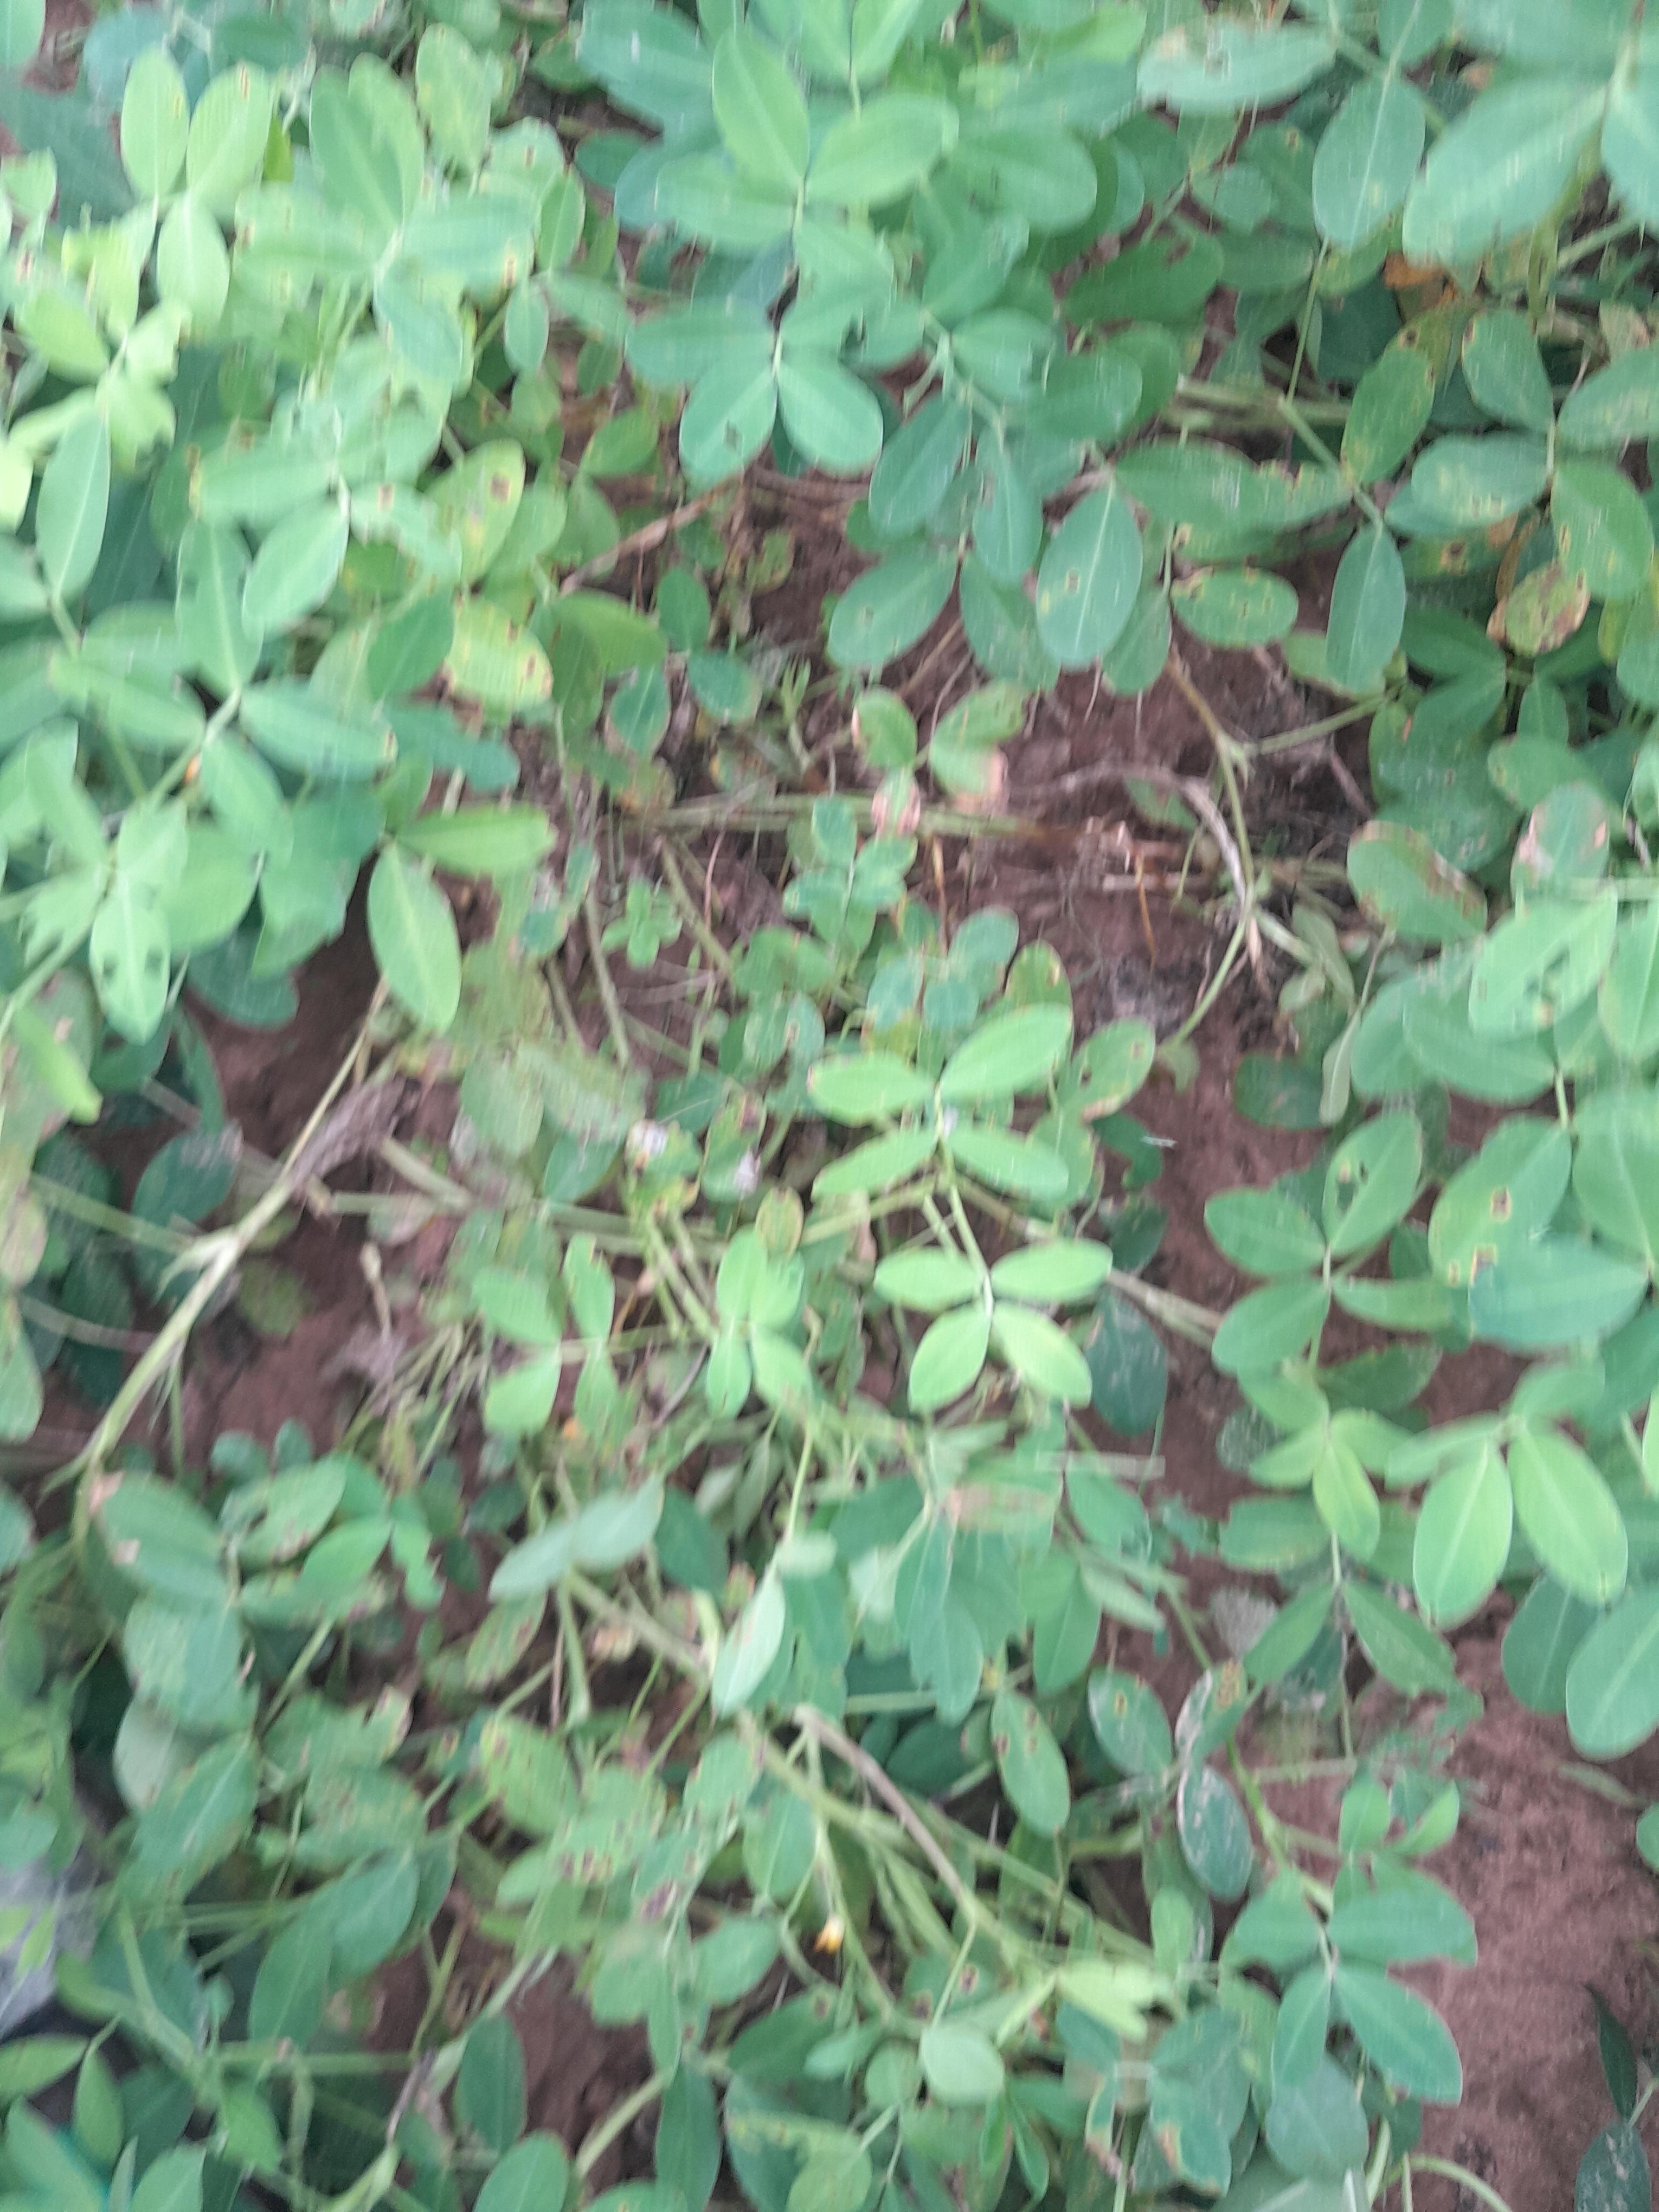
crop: groundnut
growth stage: flowering
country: Senegal
